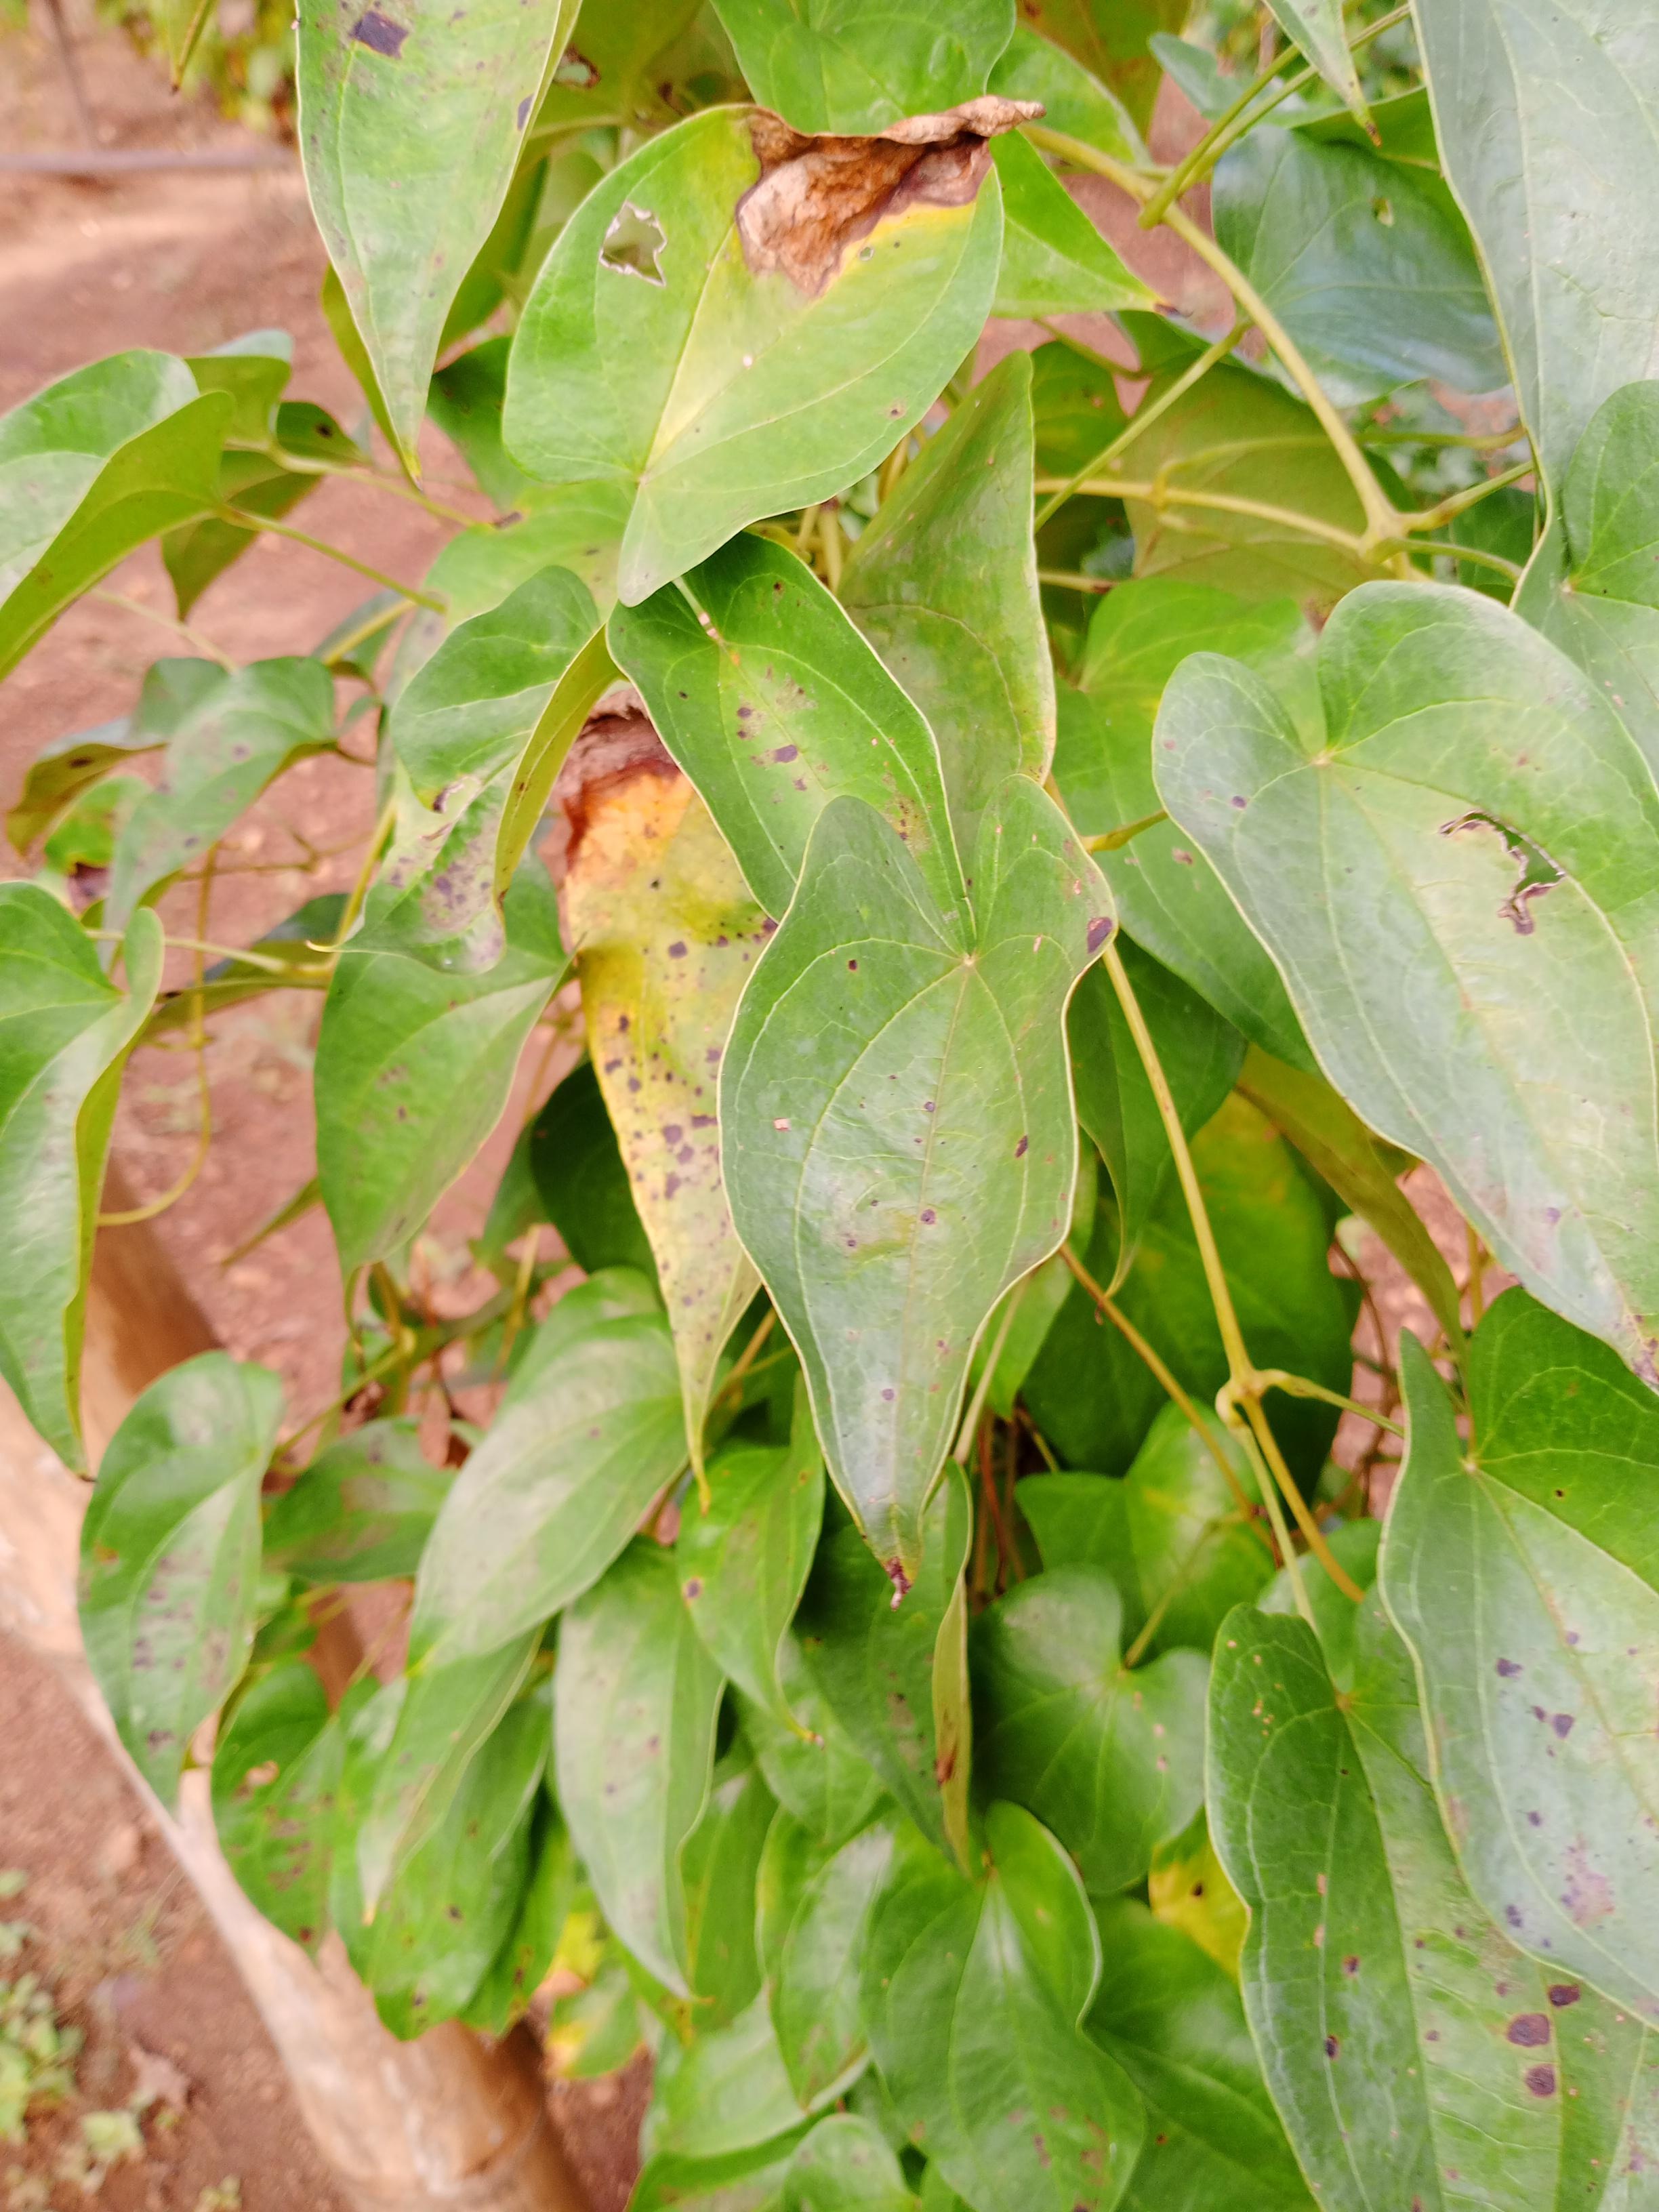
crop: yam
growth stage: vegetative
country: Nigeria
